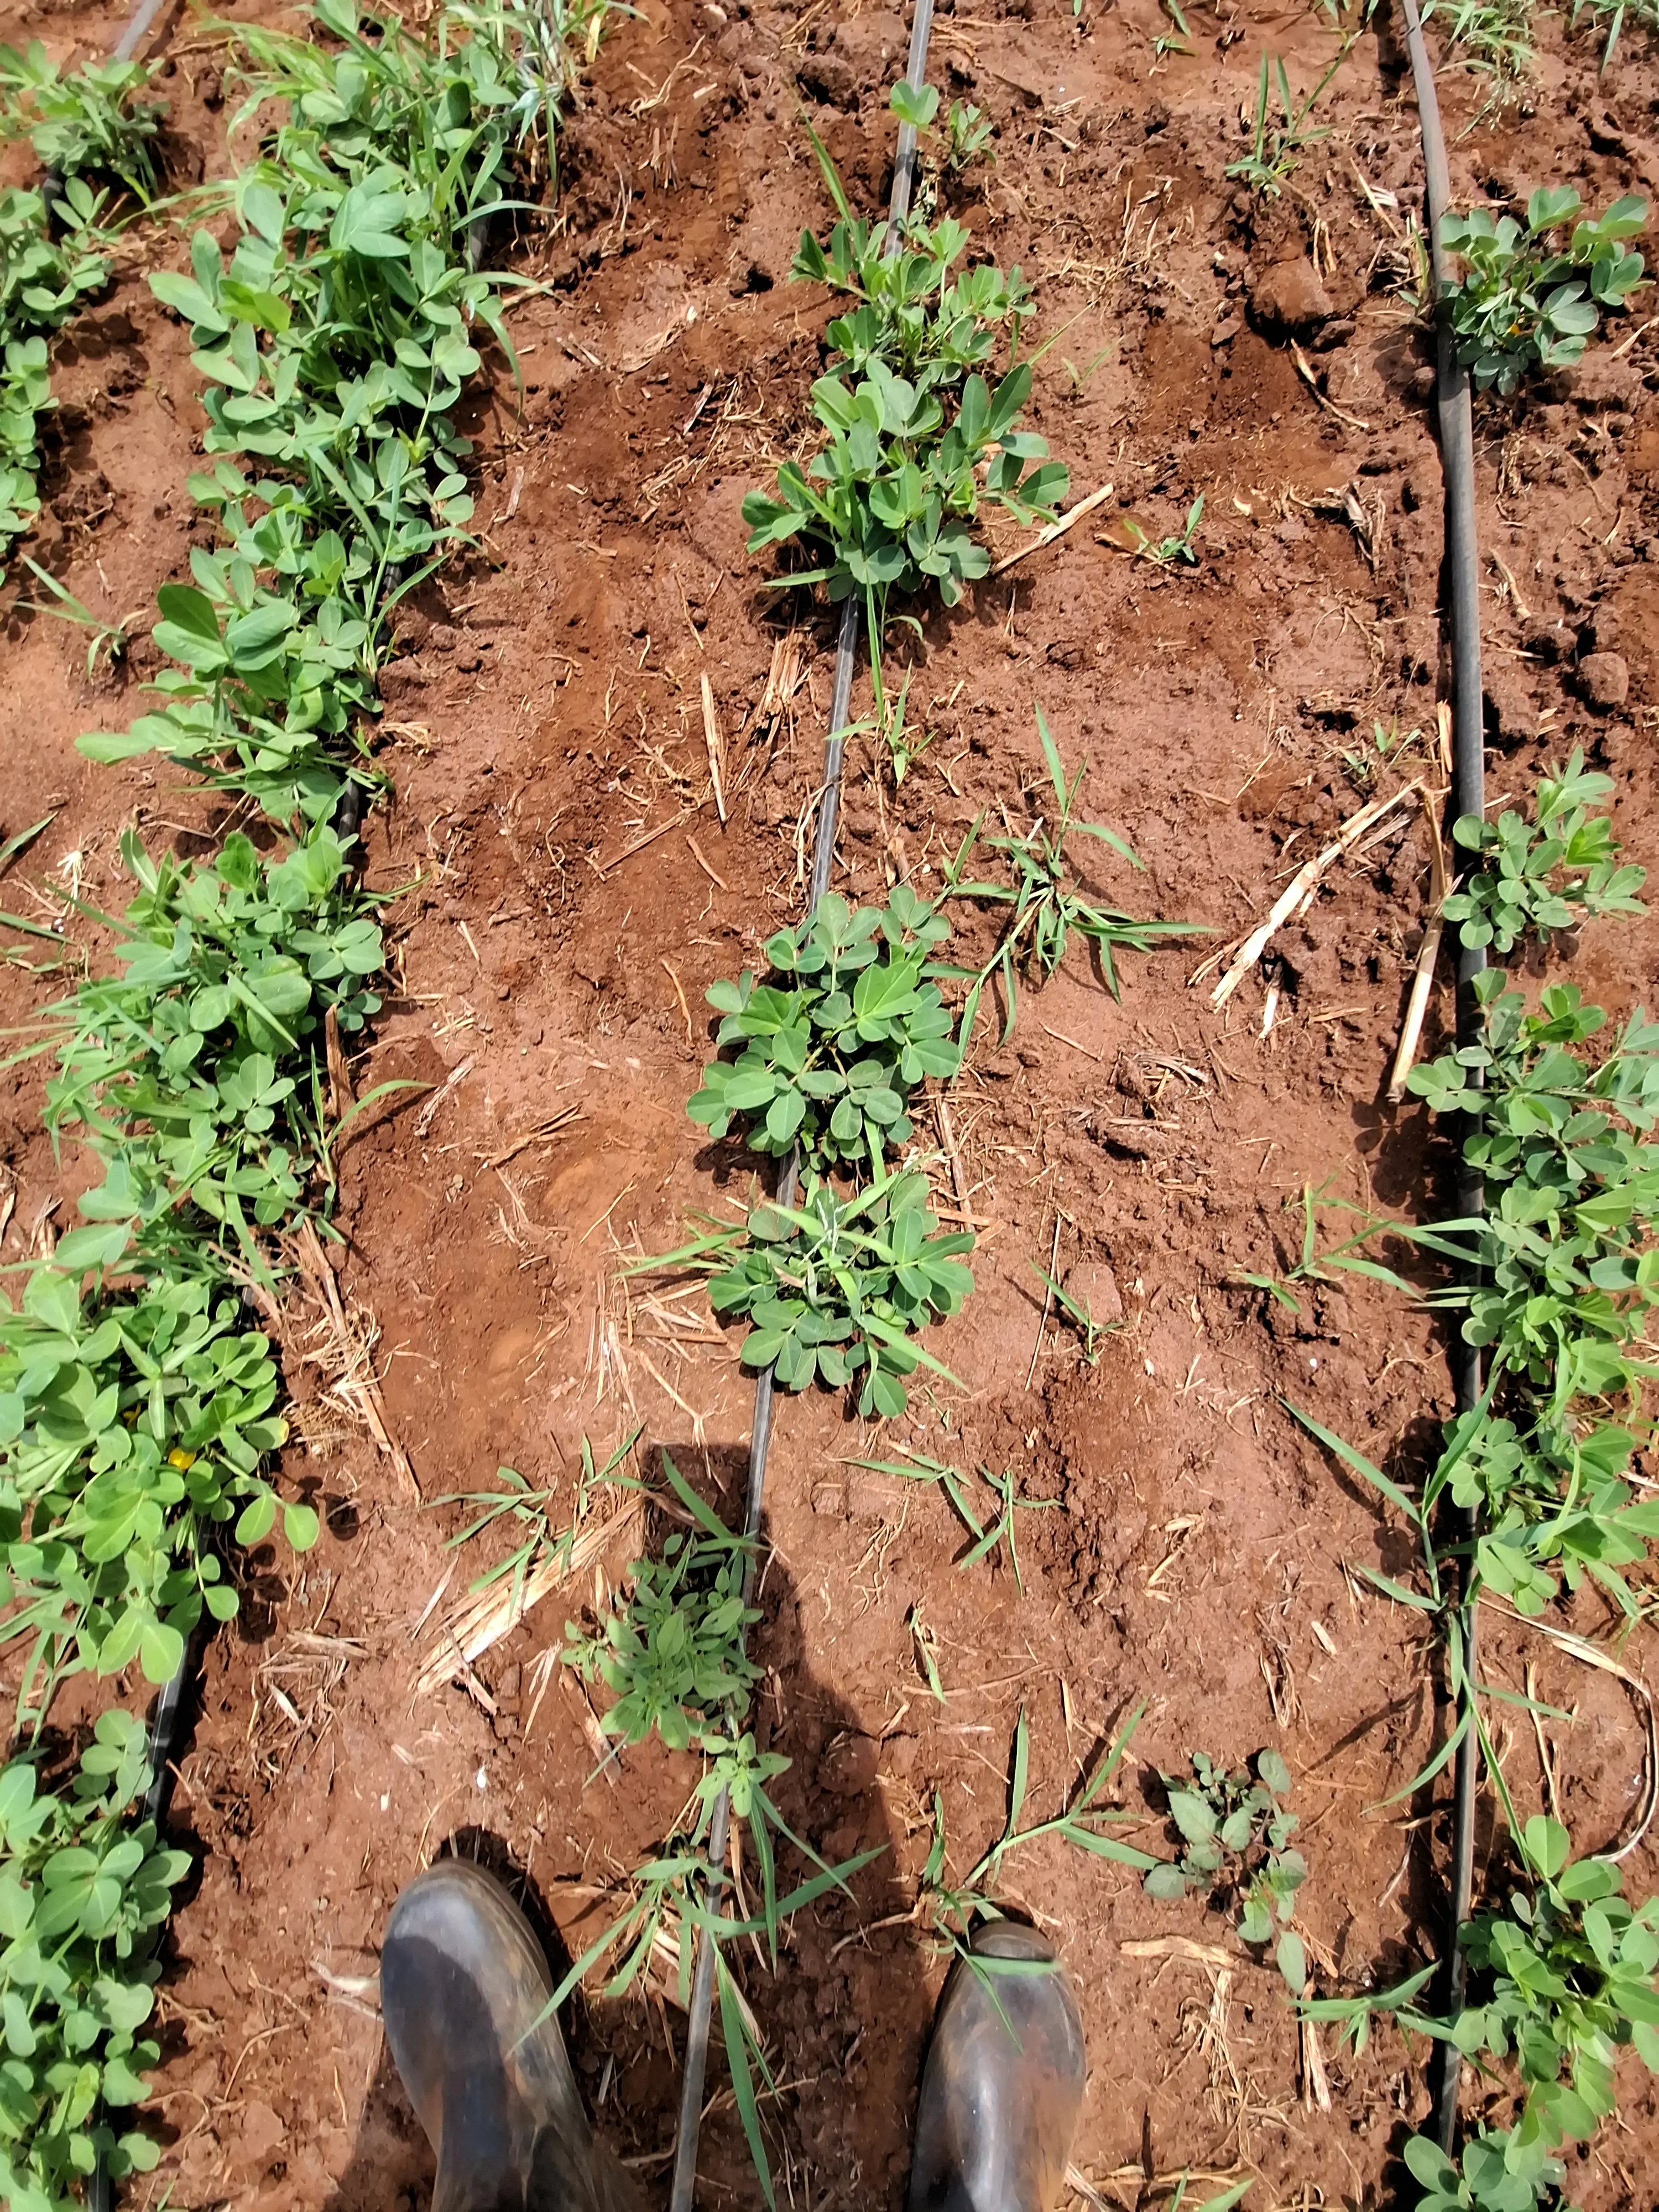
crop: groundnut
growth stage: vegetative
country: Kenya
